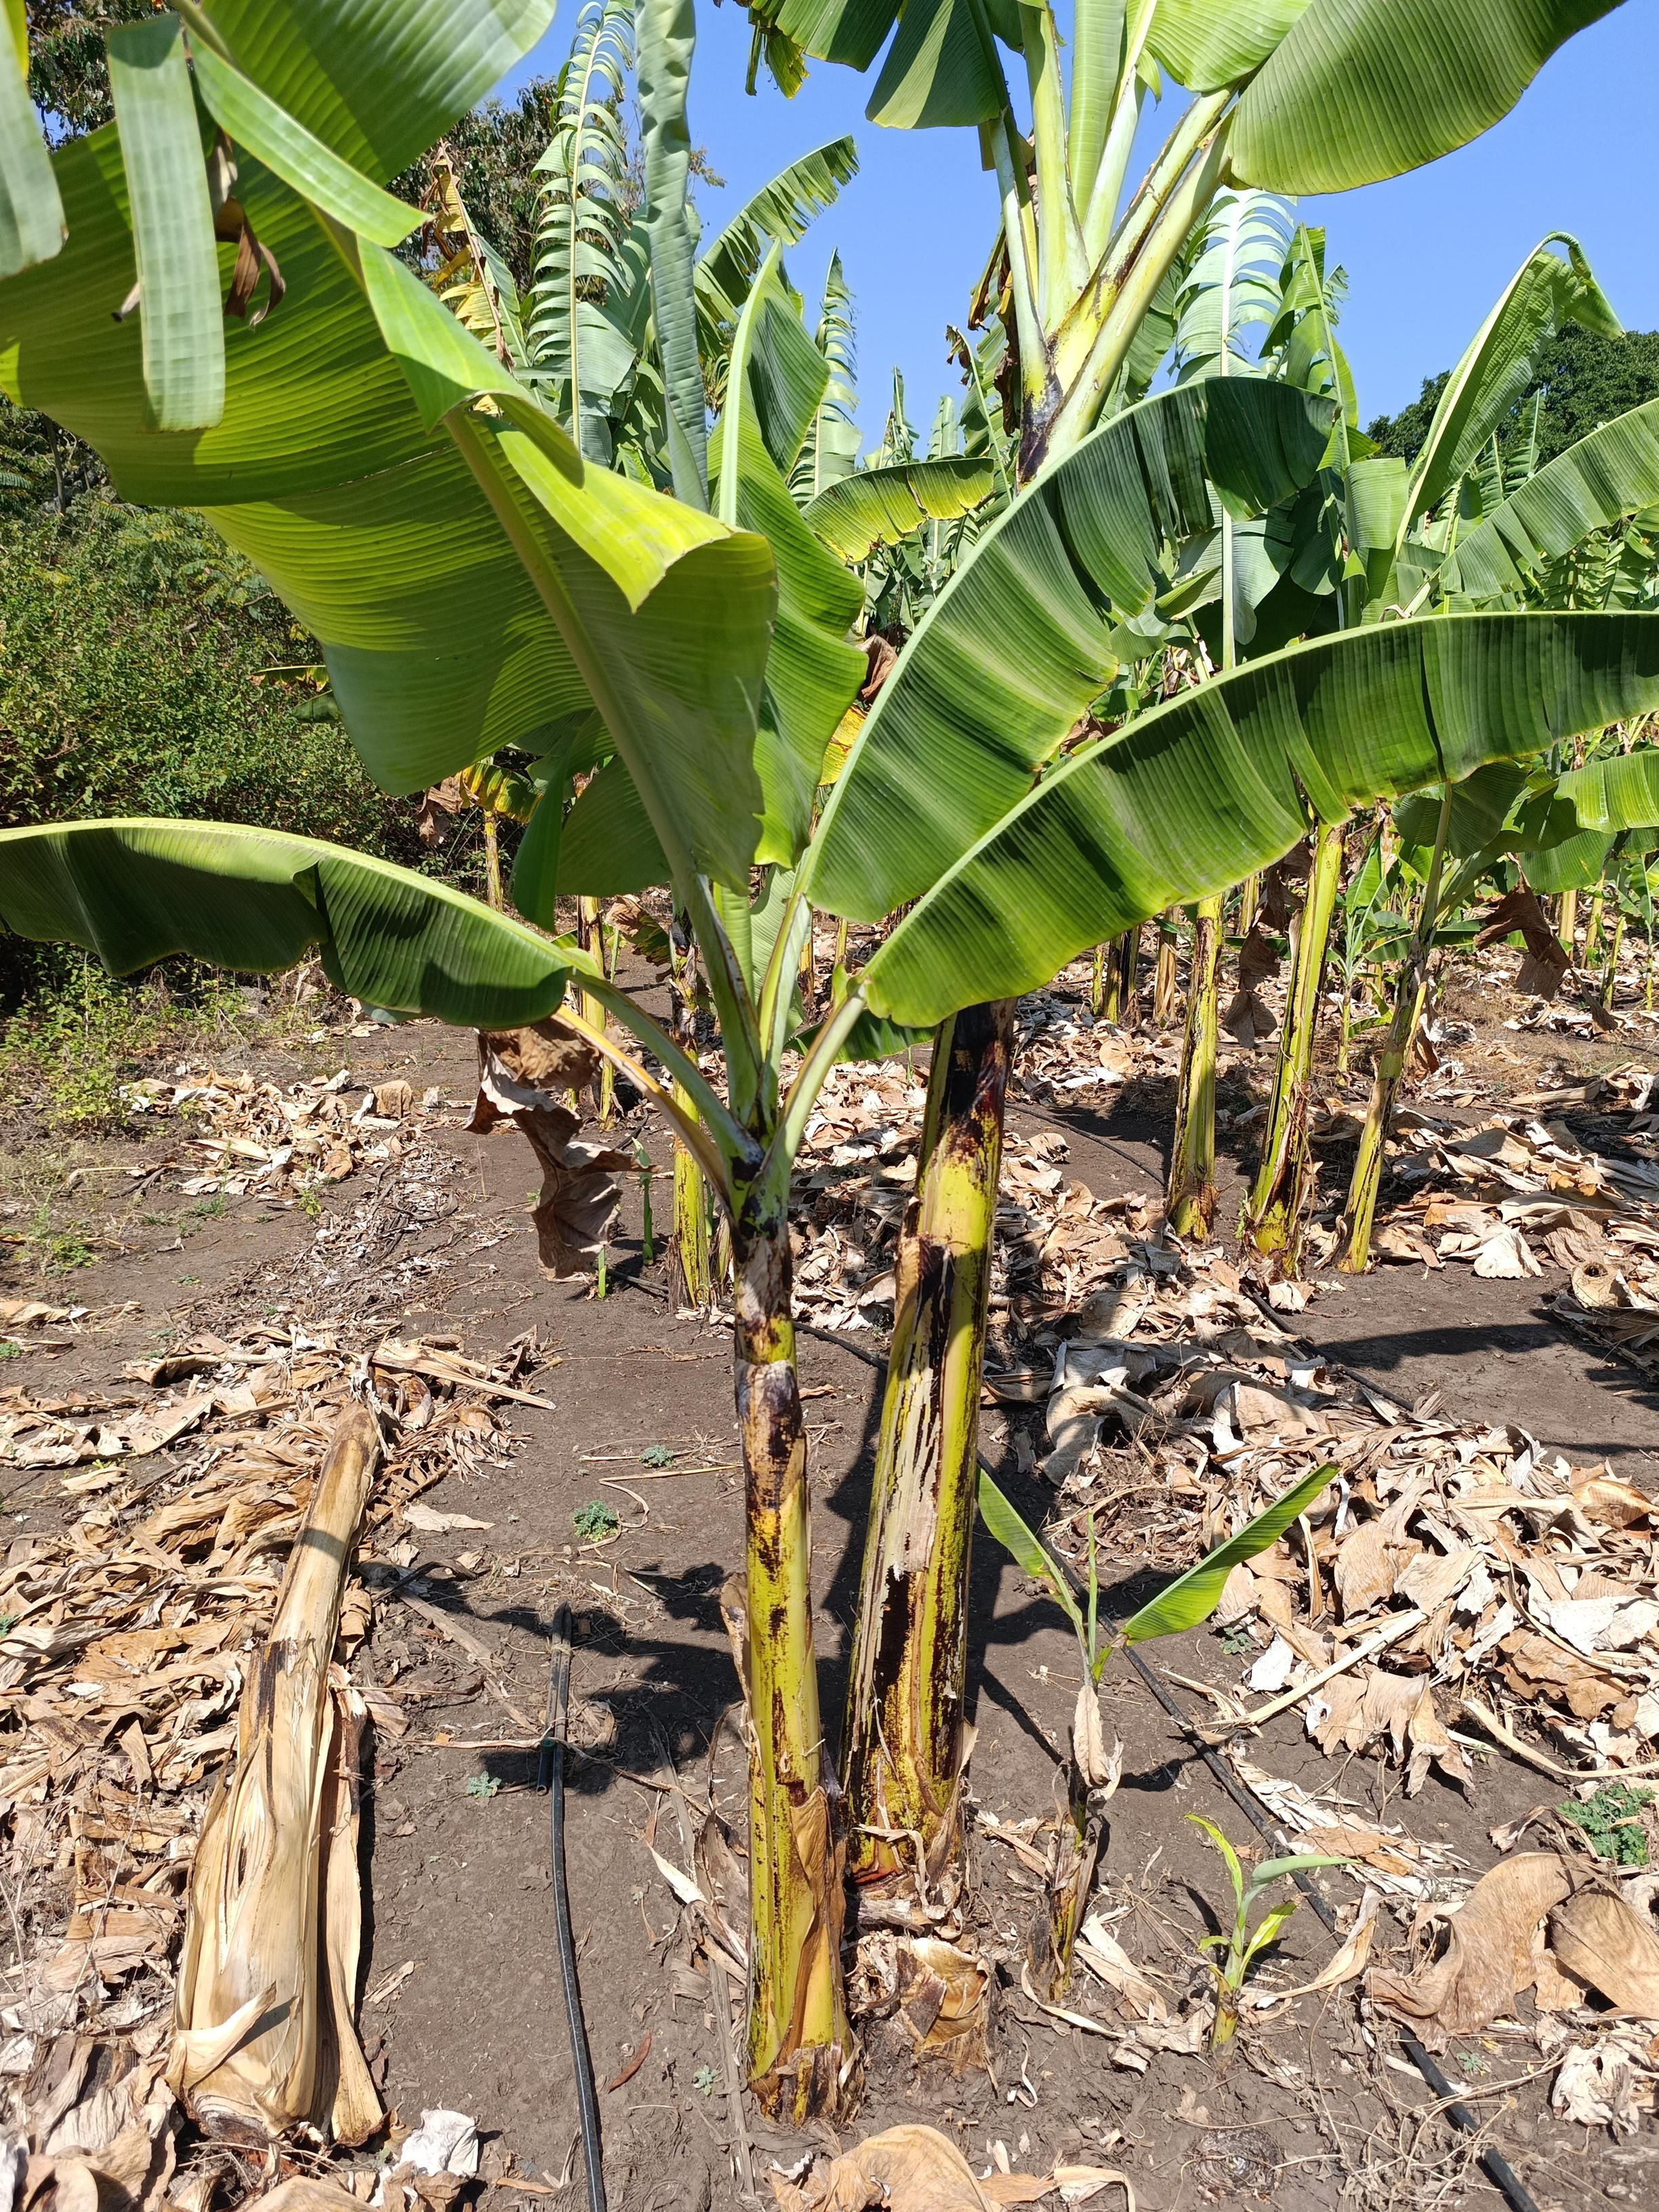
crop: banana
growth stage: vegetative
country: Tanzania
